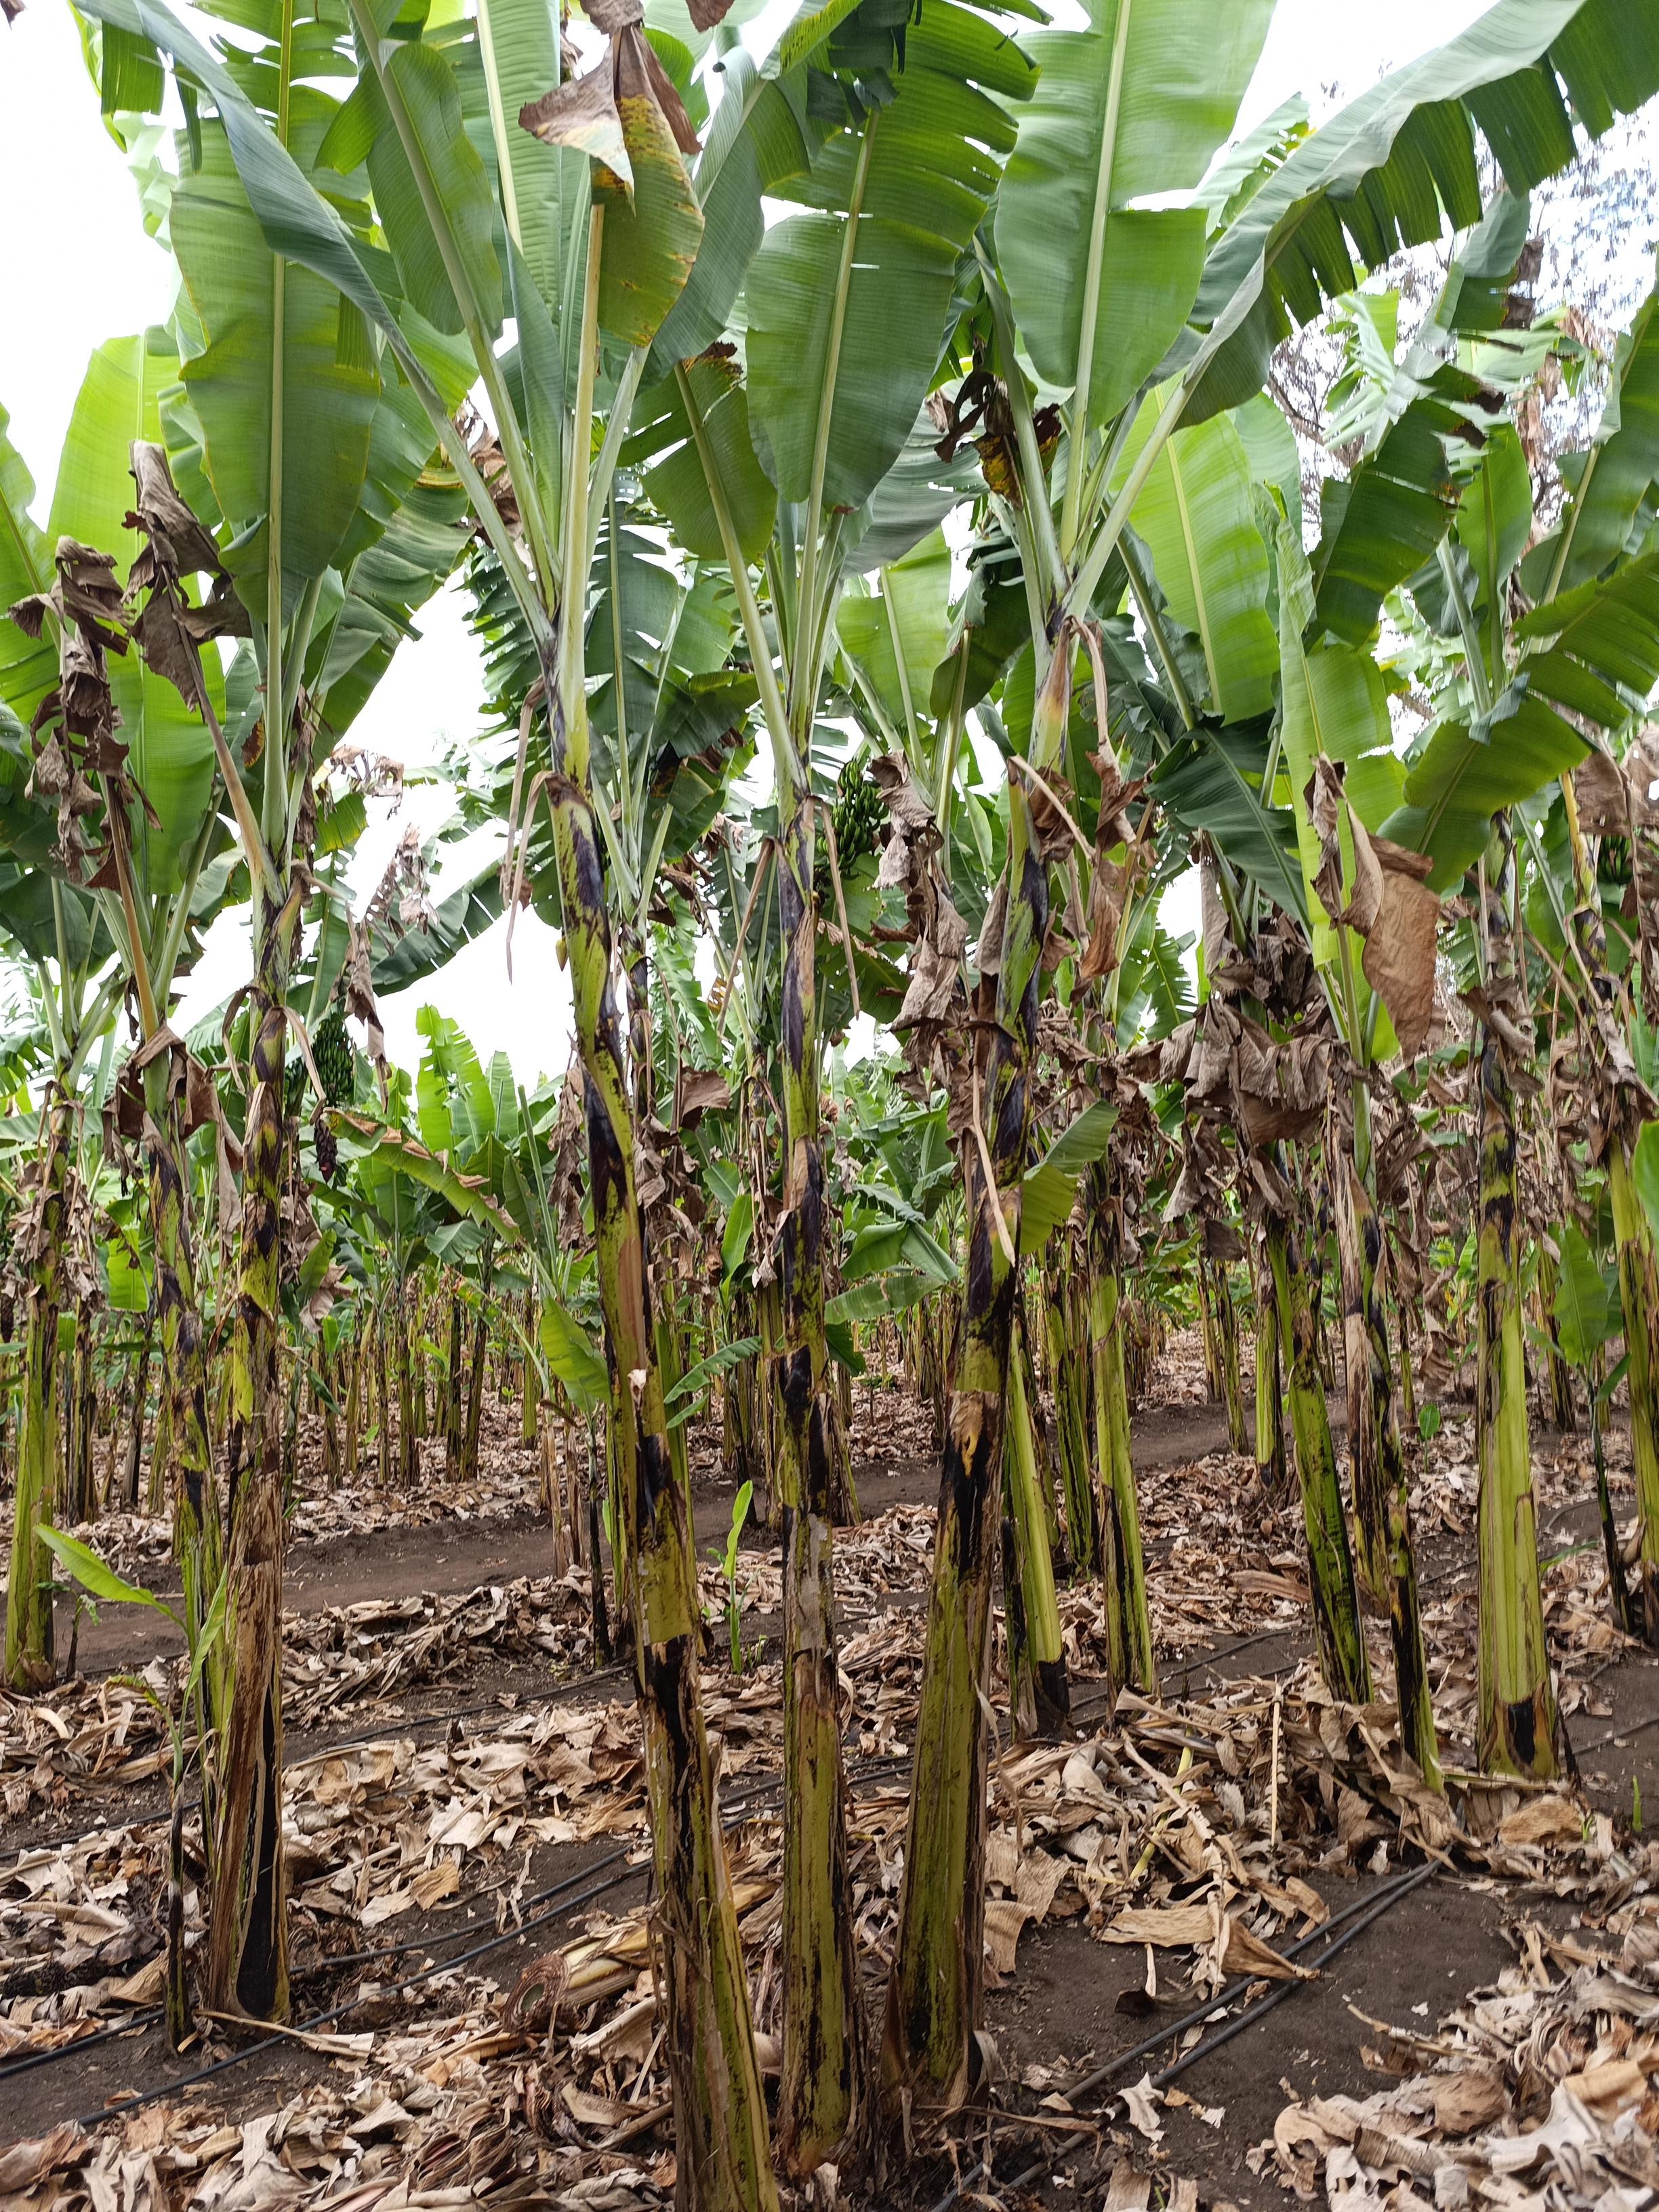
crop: banana
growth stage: vegetative
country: Tanzania
